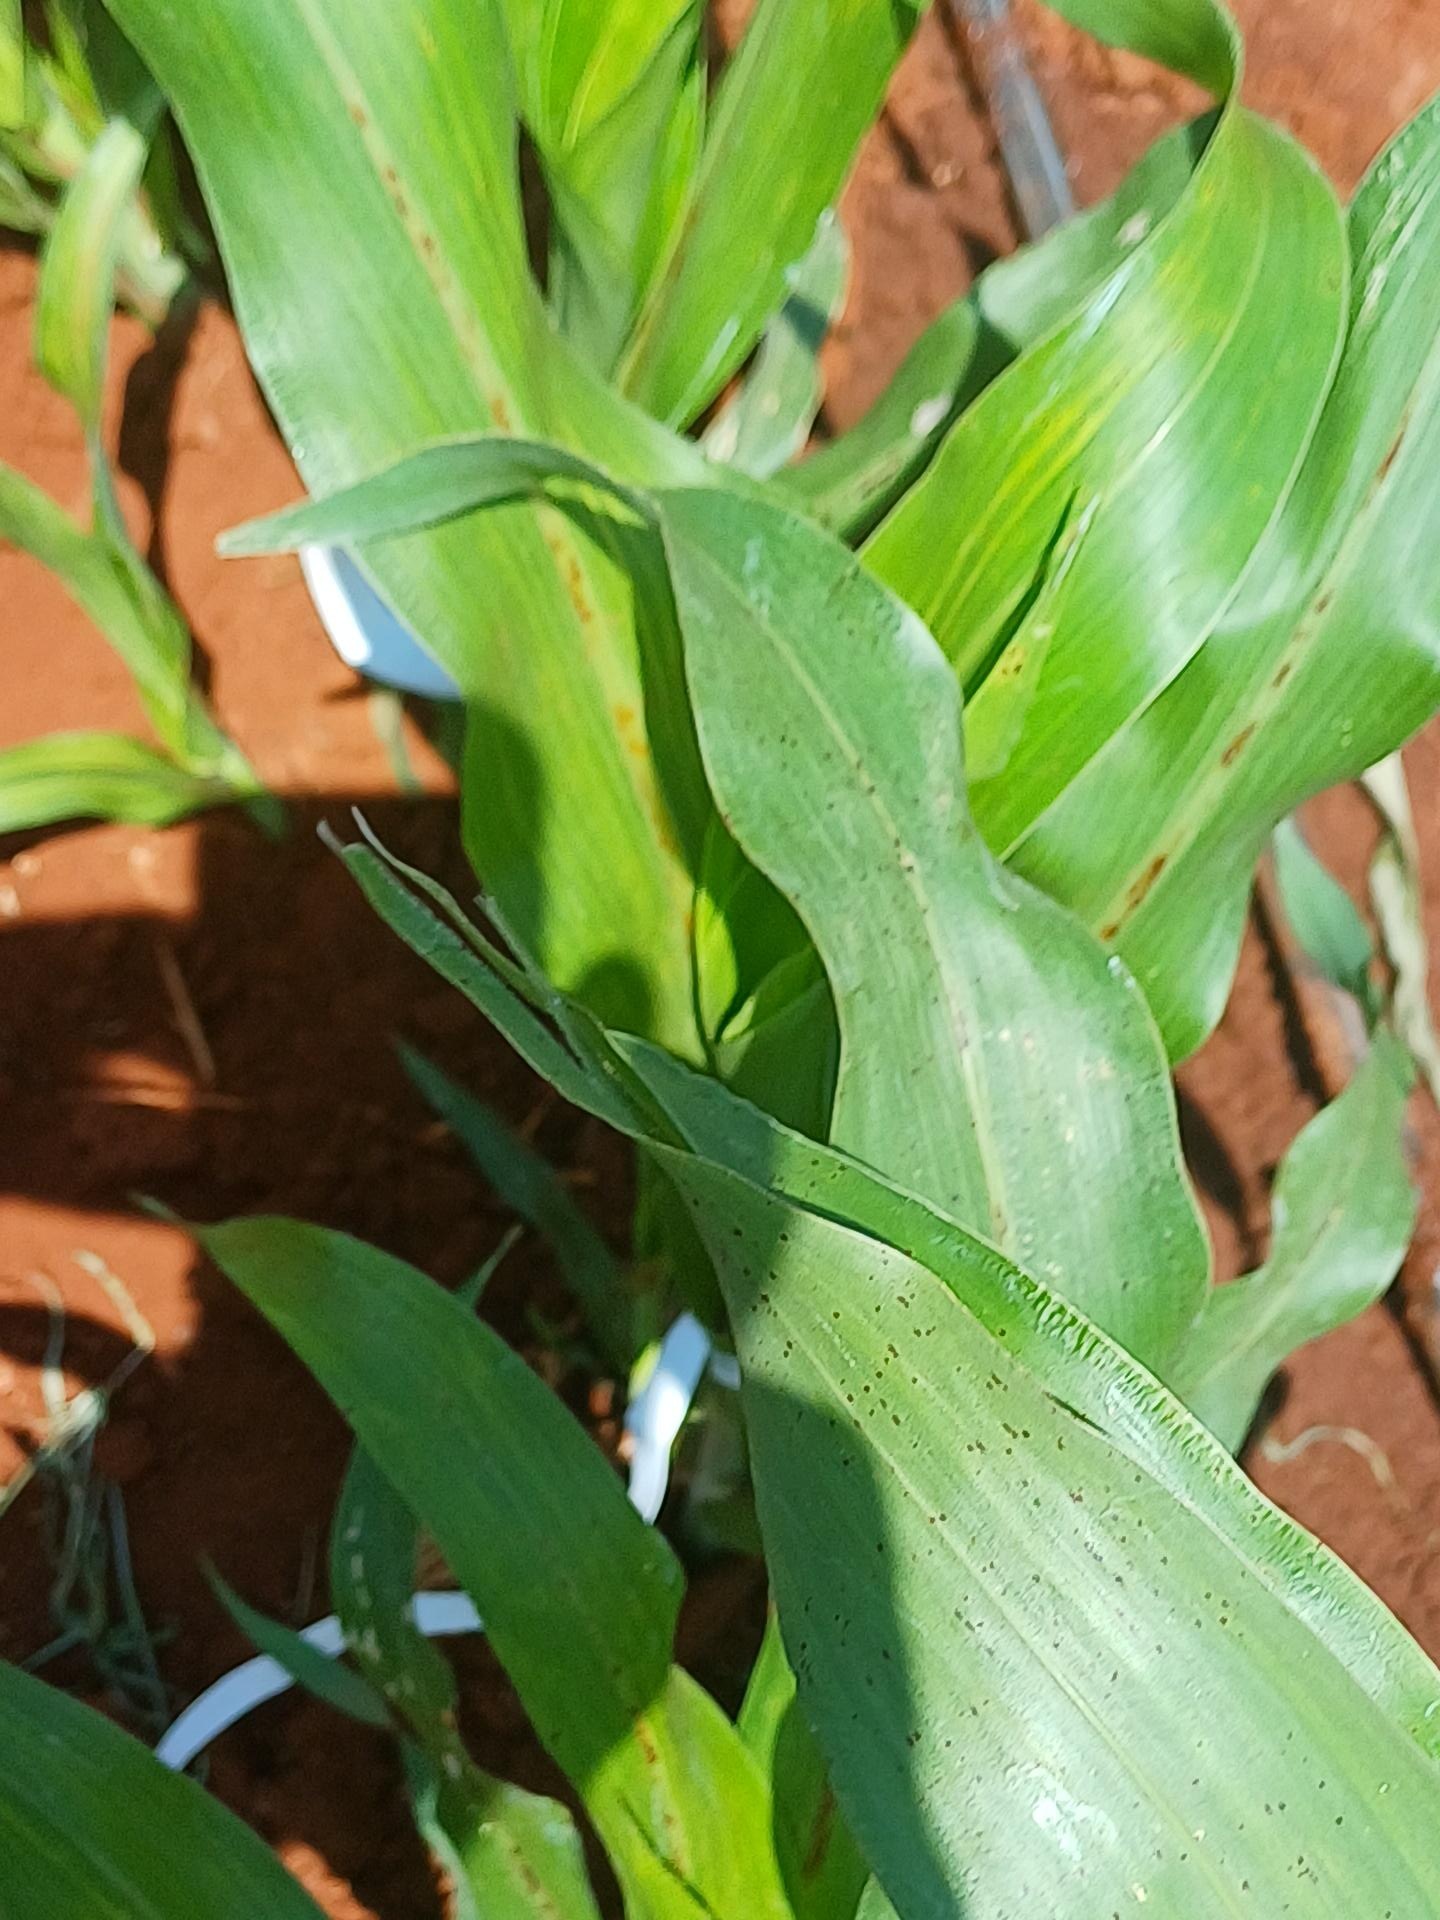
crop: sorghum
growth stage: vegetative
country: Kenya
